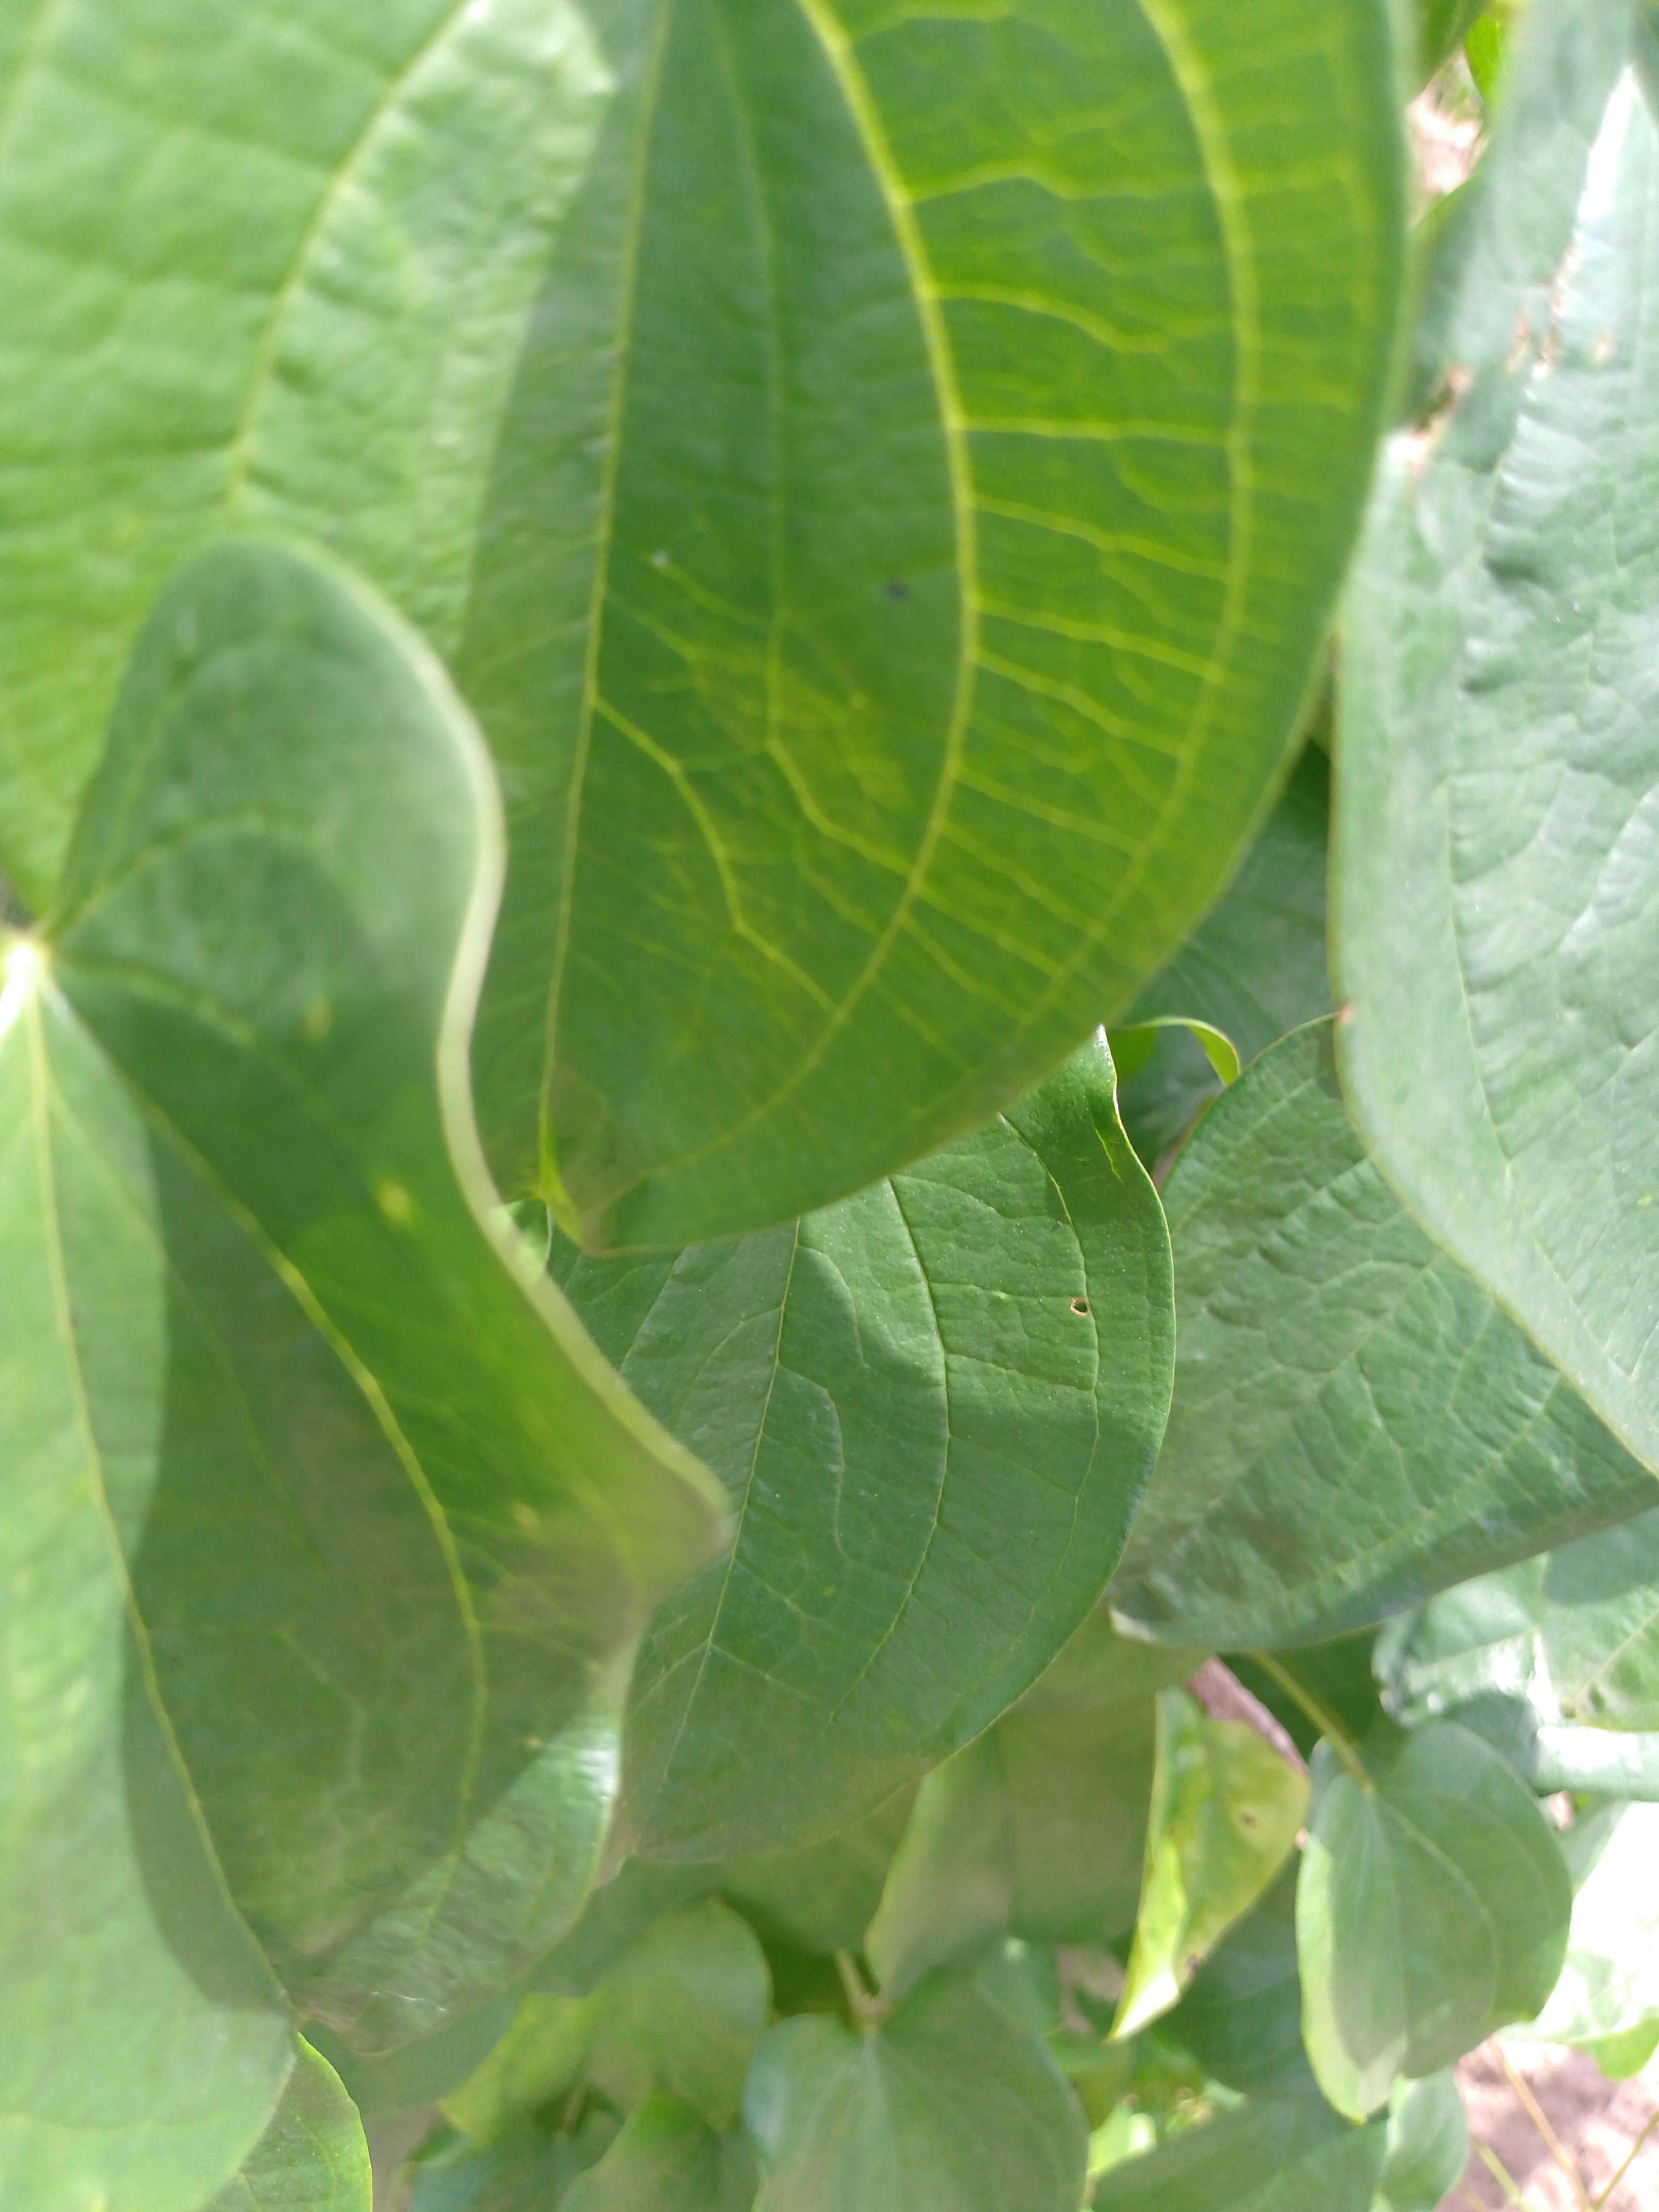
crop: yam
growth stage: vegetative
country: Nigeria
